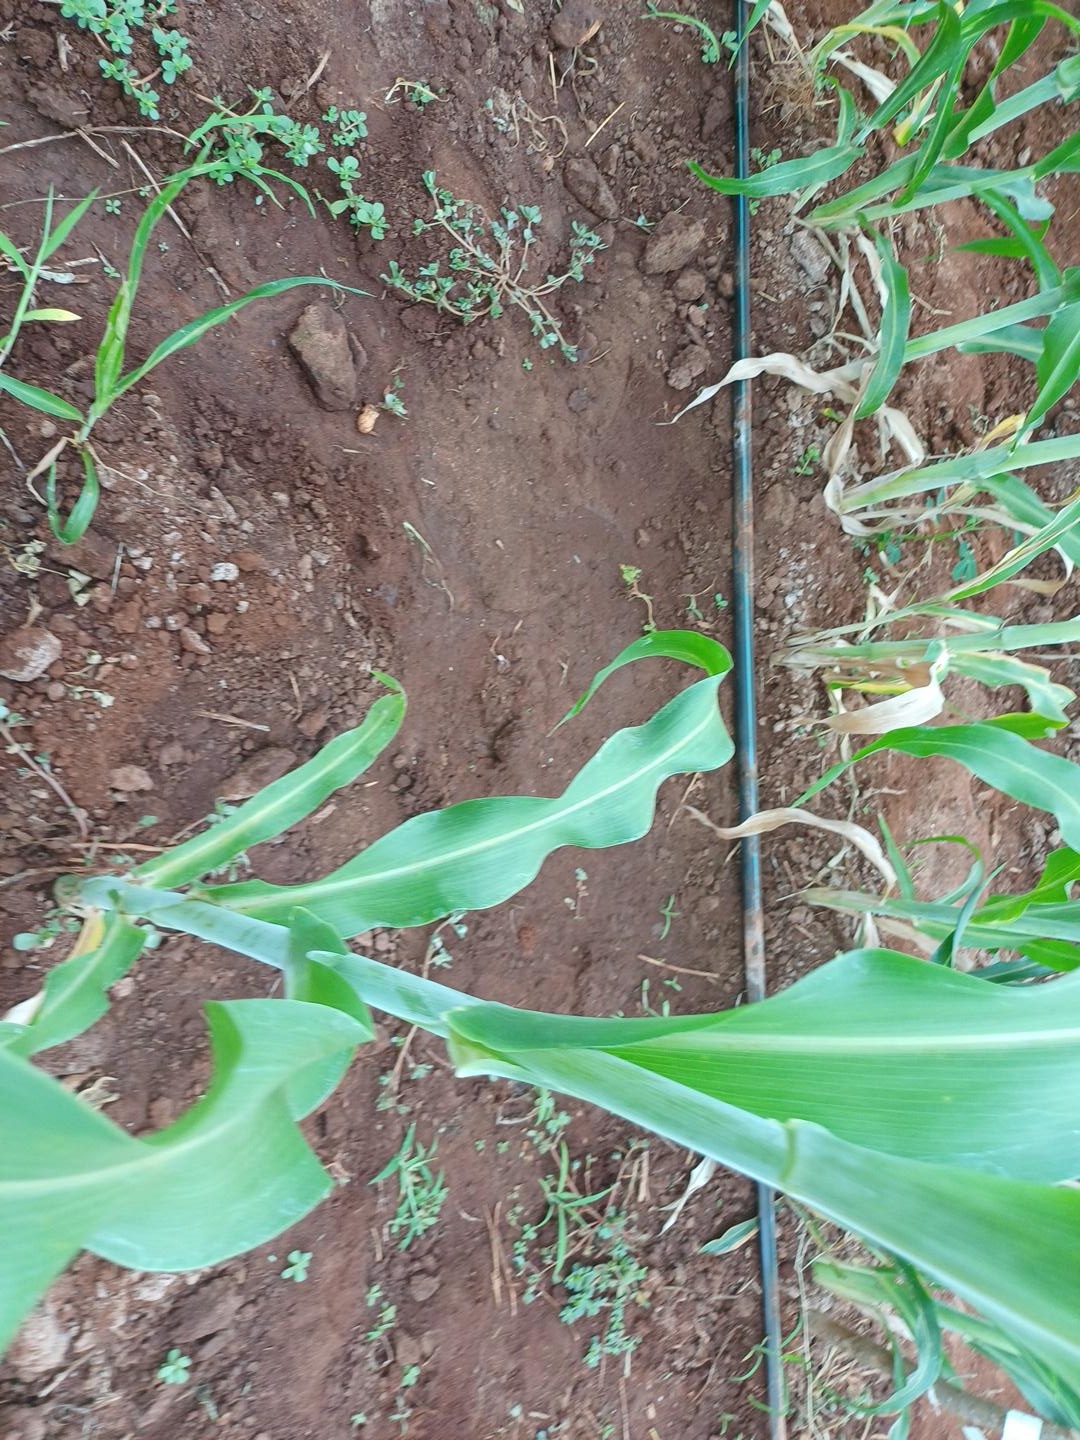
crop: sorghum
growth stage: heading tuber
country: Kenya
